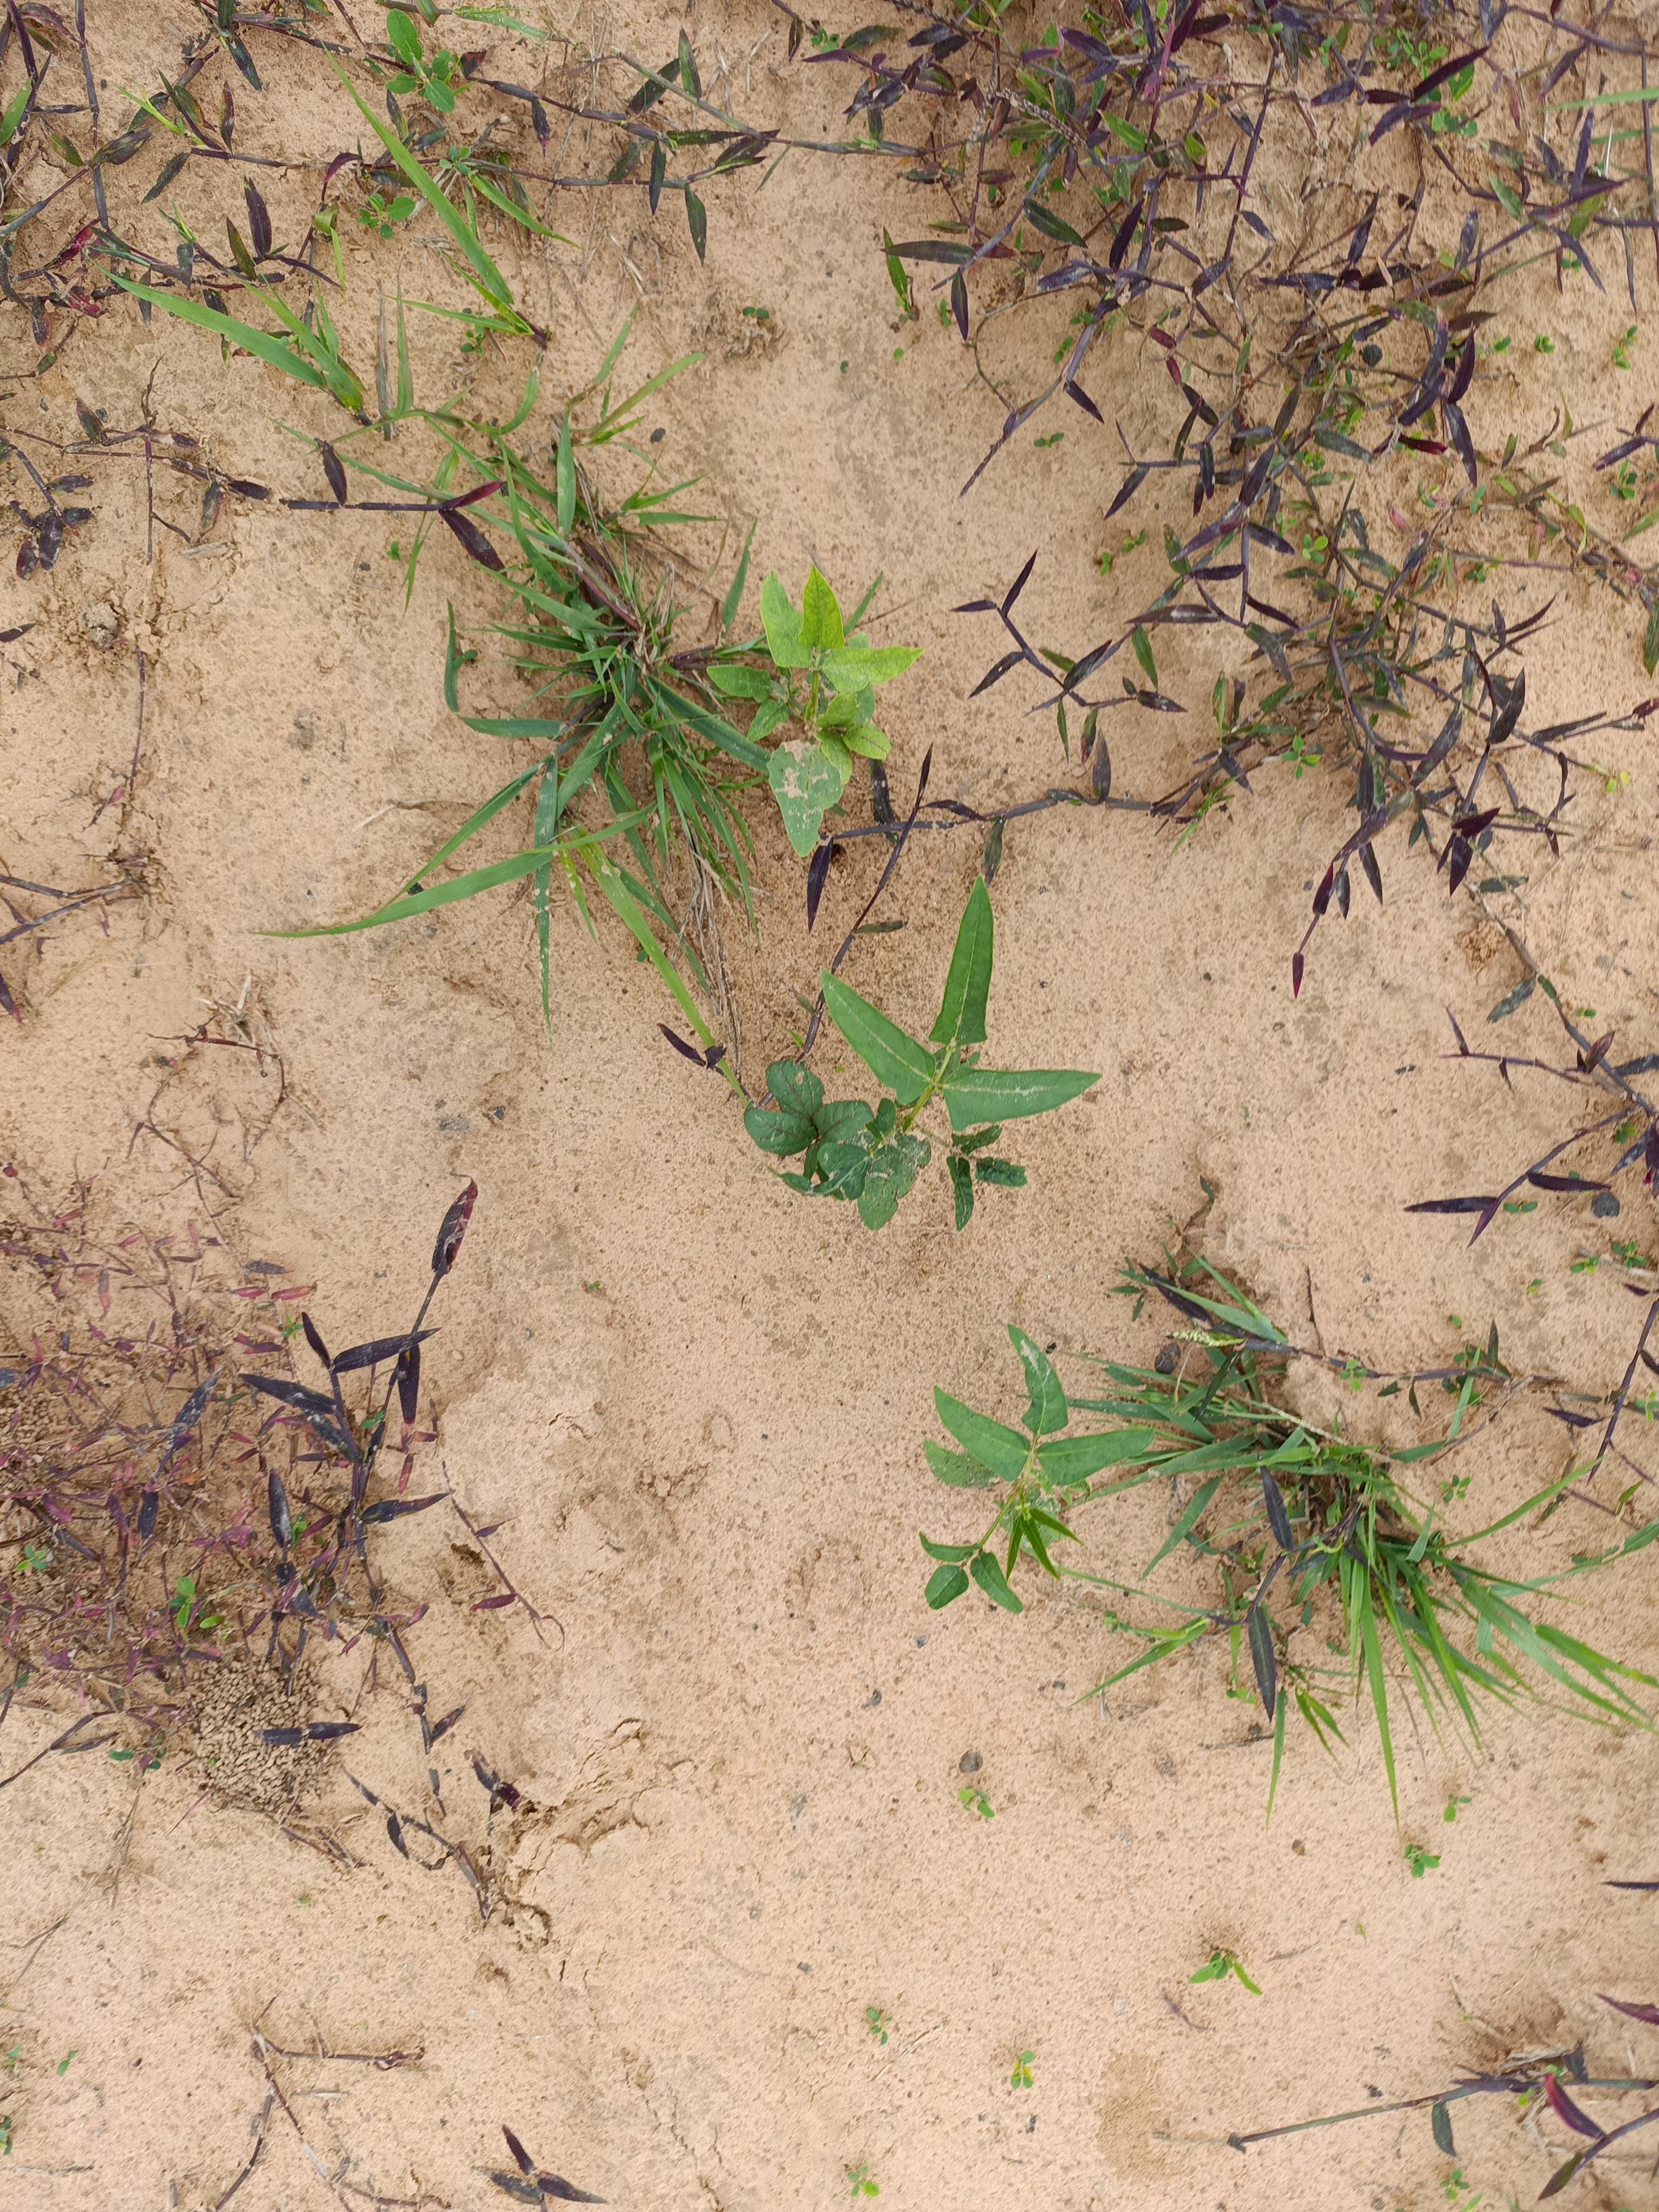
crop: cowpea
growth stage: emergence
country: Nigeria
